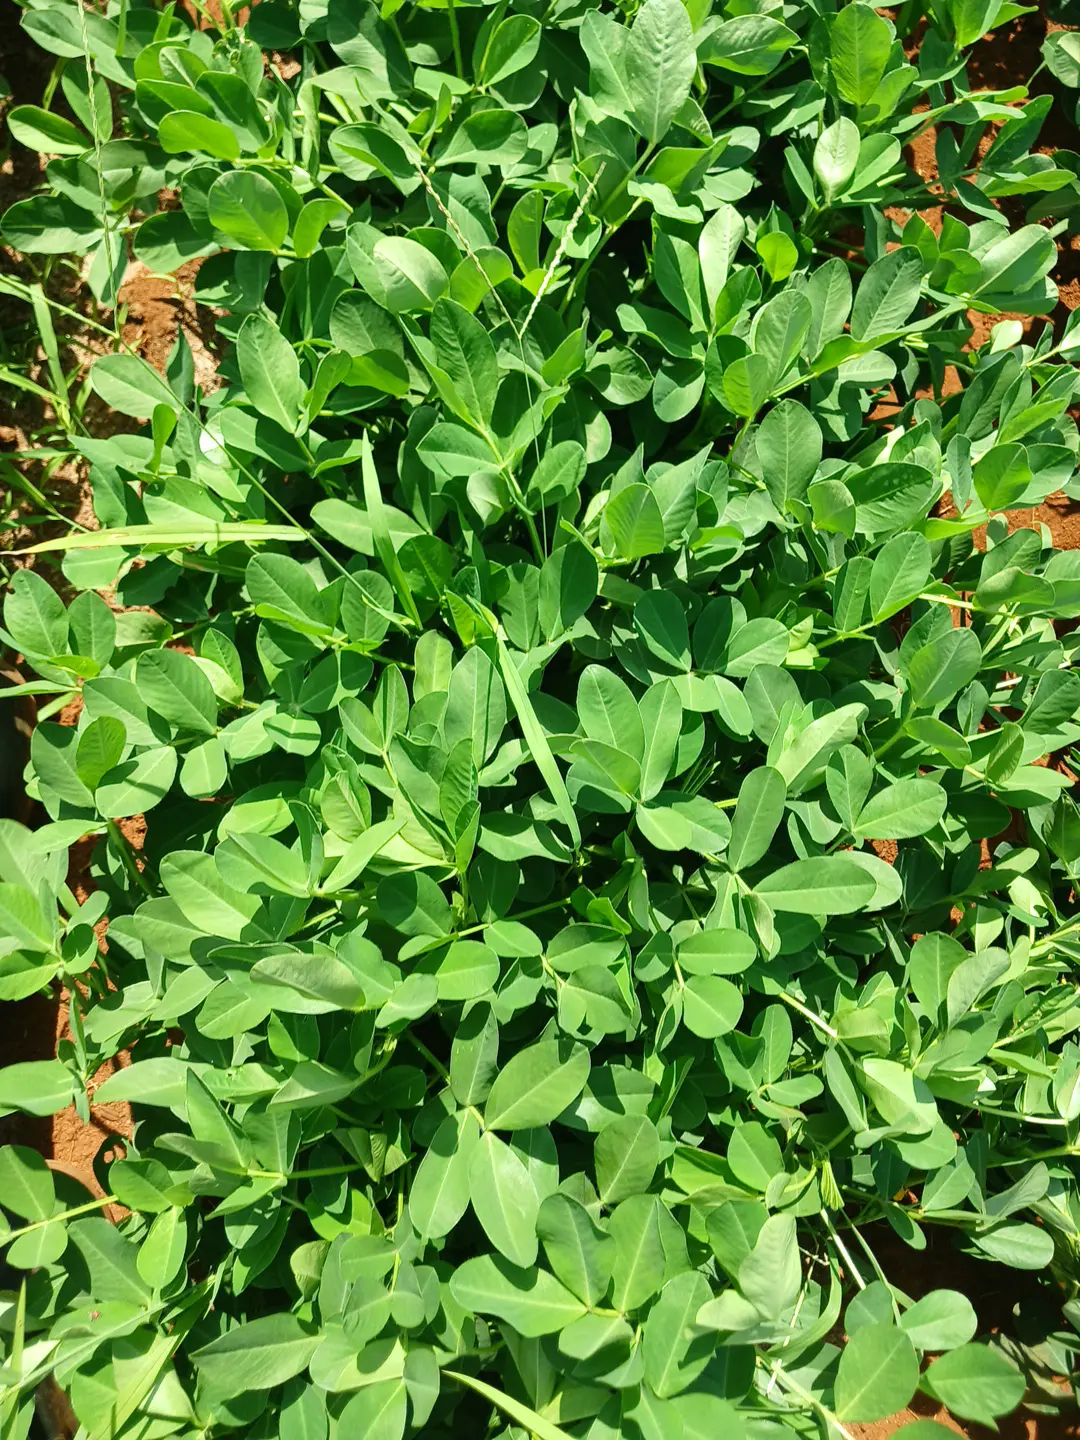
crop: groundnut
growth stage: flowering
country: Kenya
